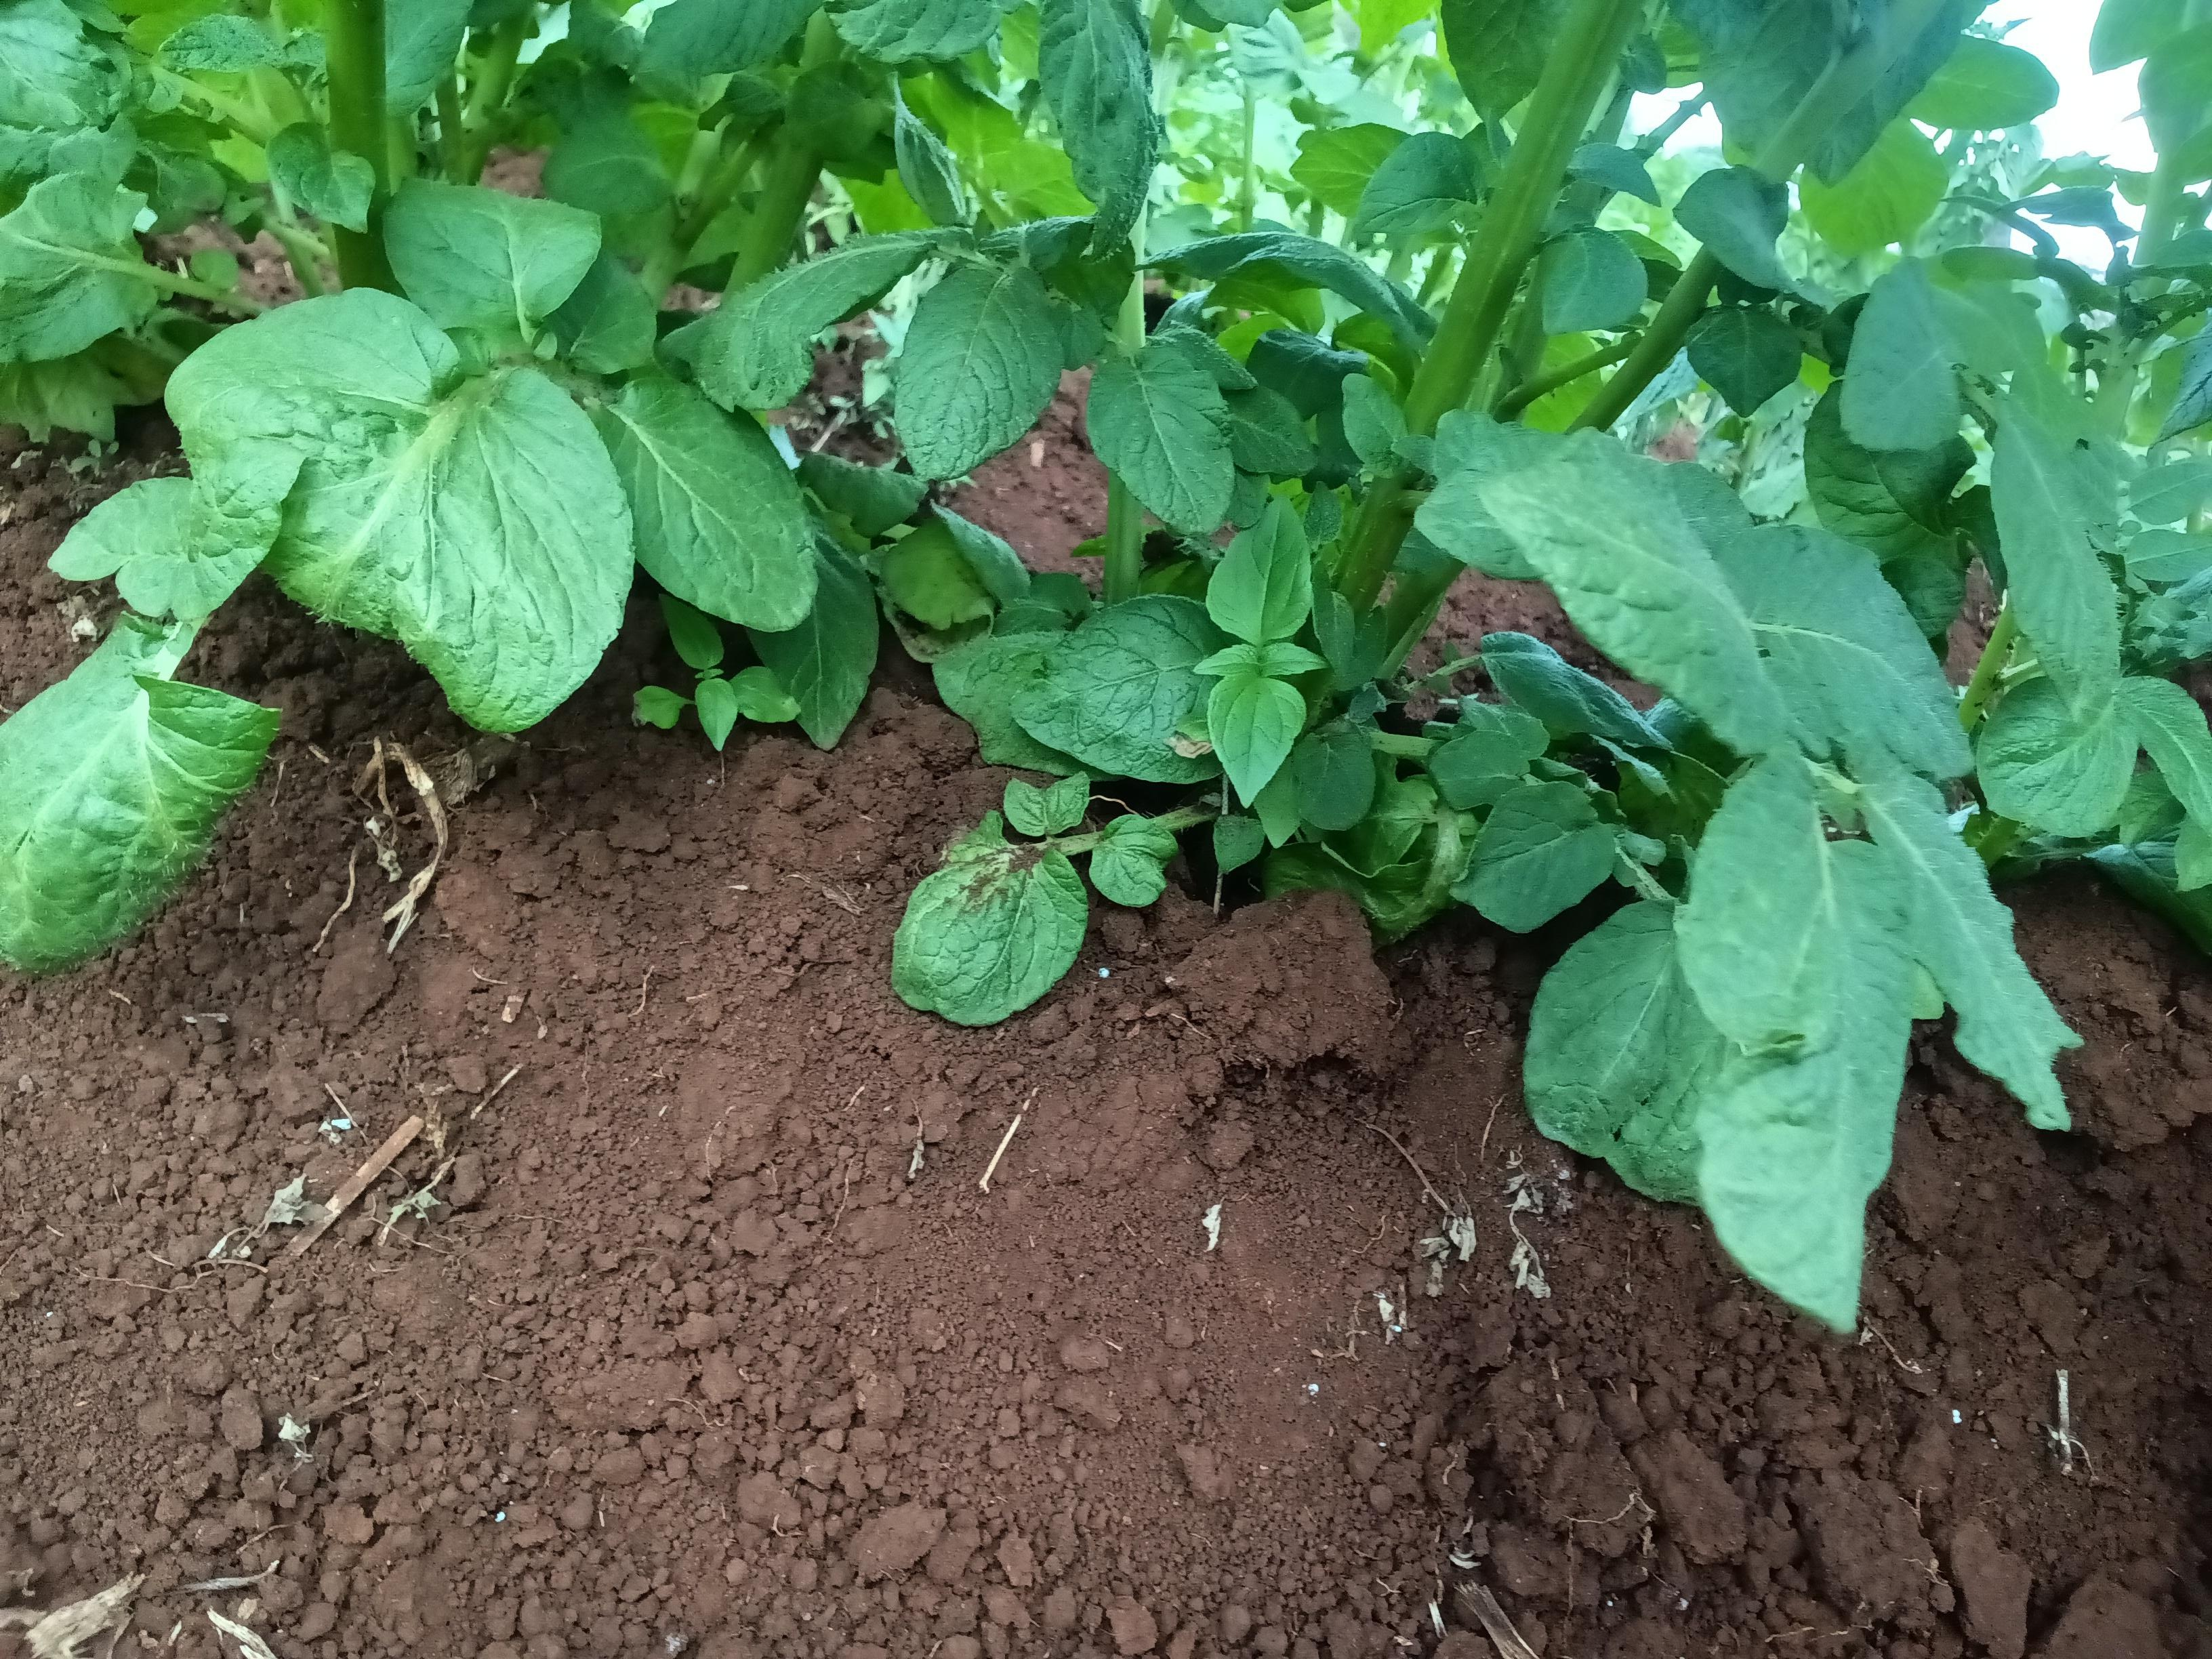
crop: potato
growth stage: emergence
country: Kenya
